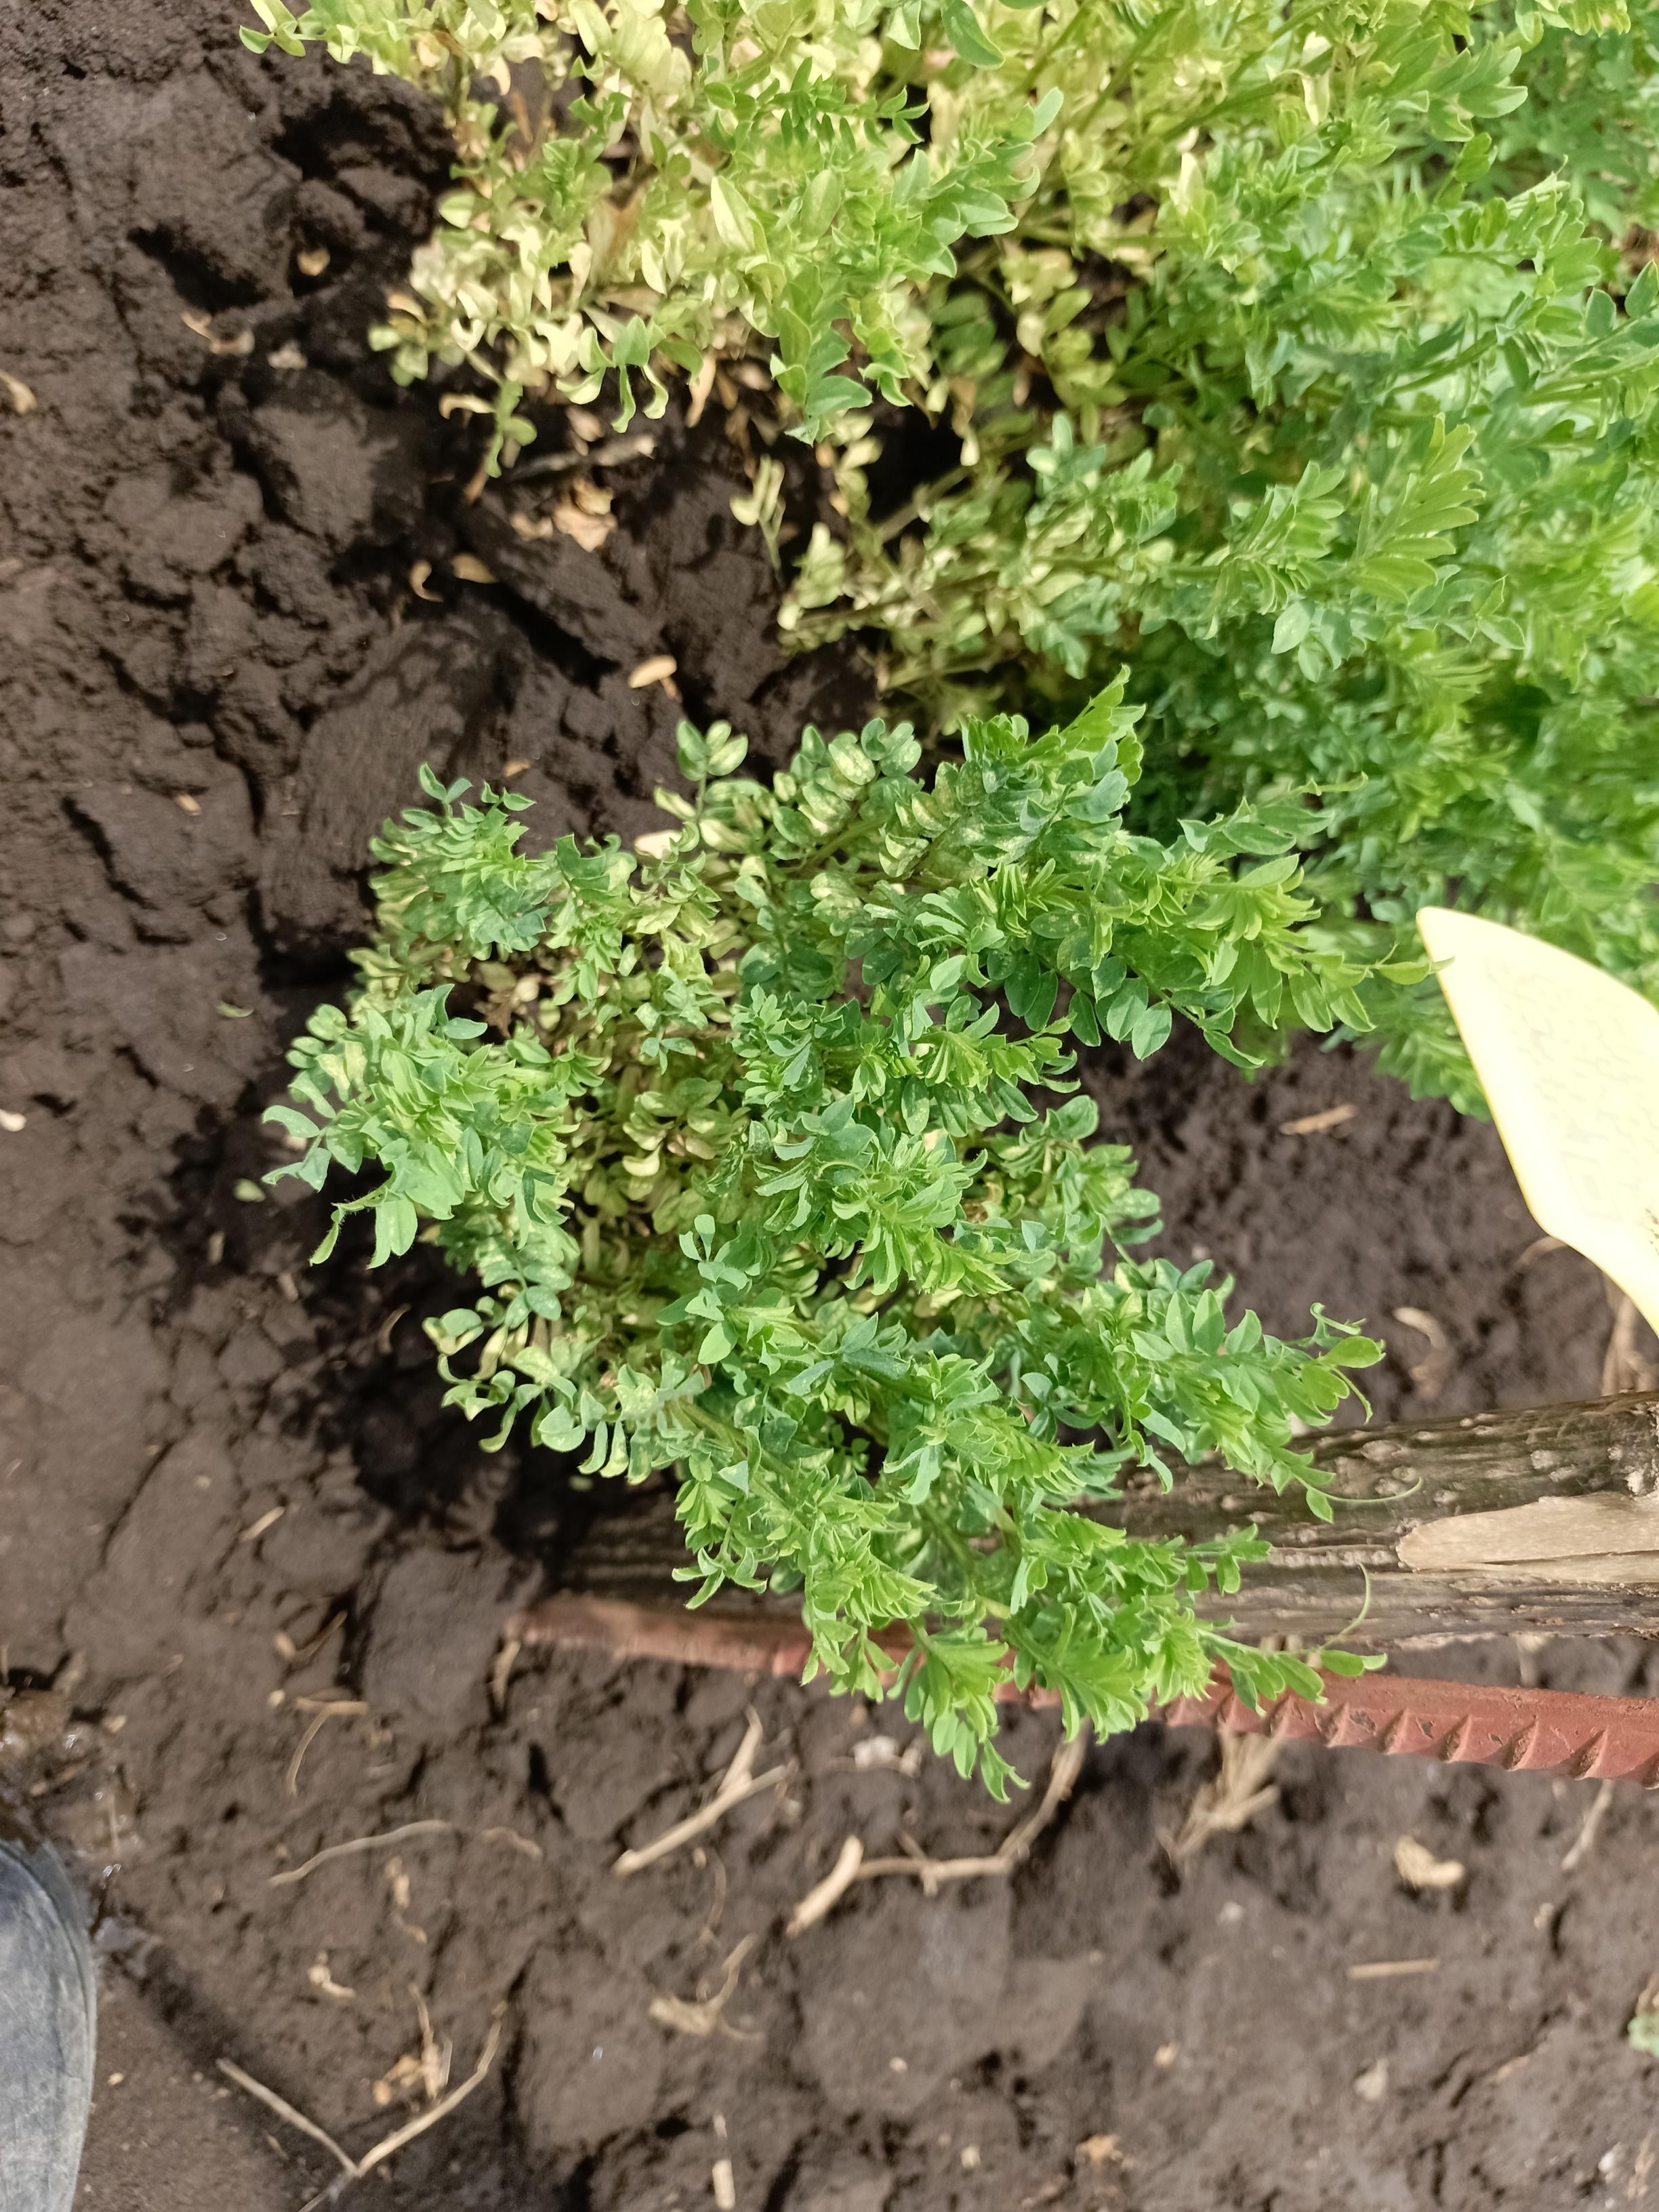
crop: lentil
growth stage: vegetative
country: Tanzania
